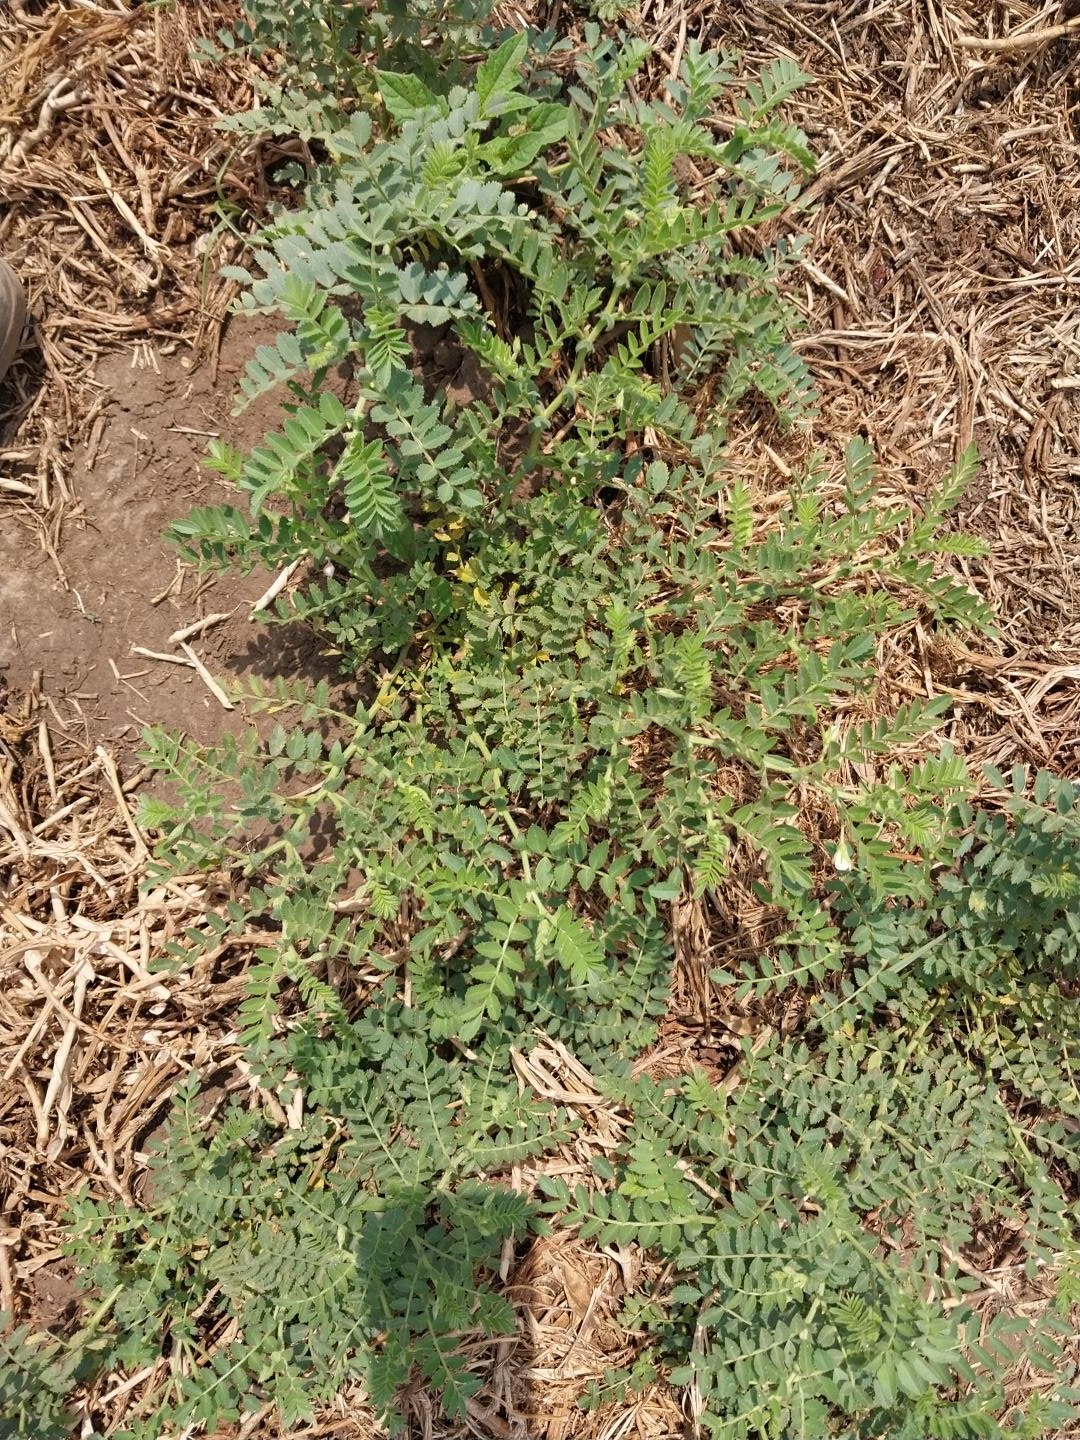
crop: chickpea
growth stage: flowering
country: Tanzania
